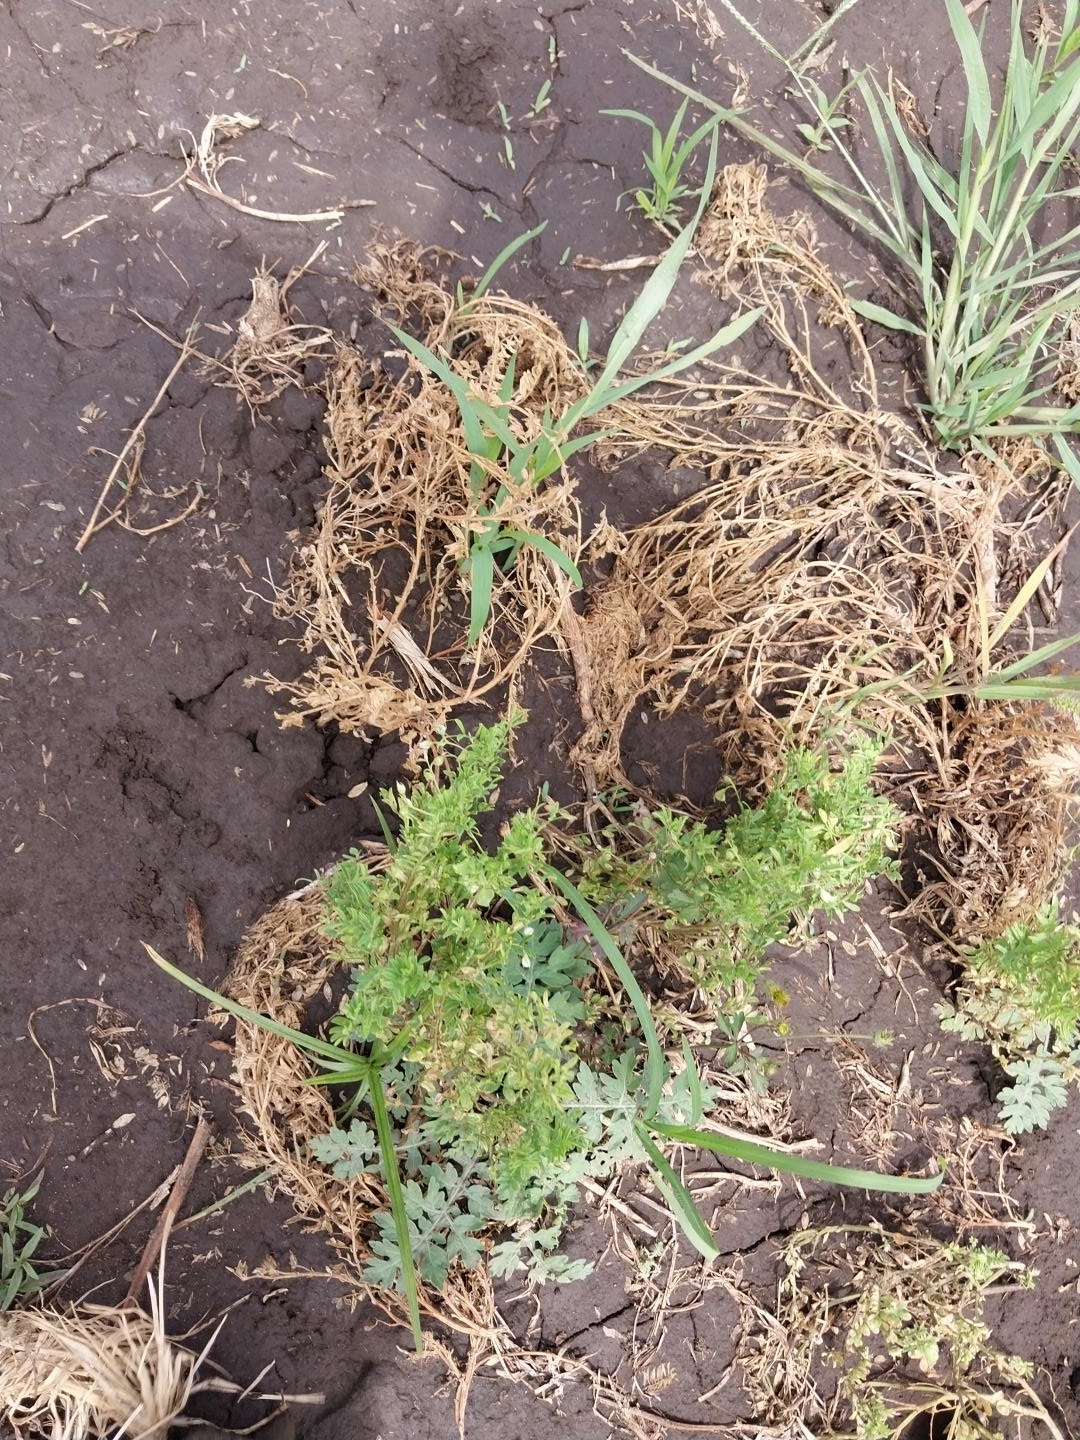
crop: lentil
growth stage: development pod
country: Tanzania
